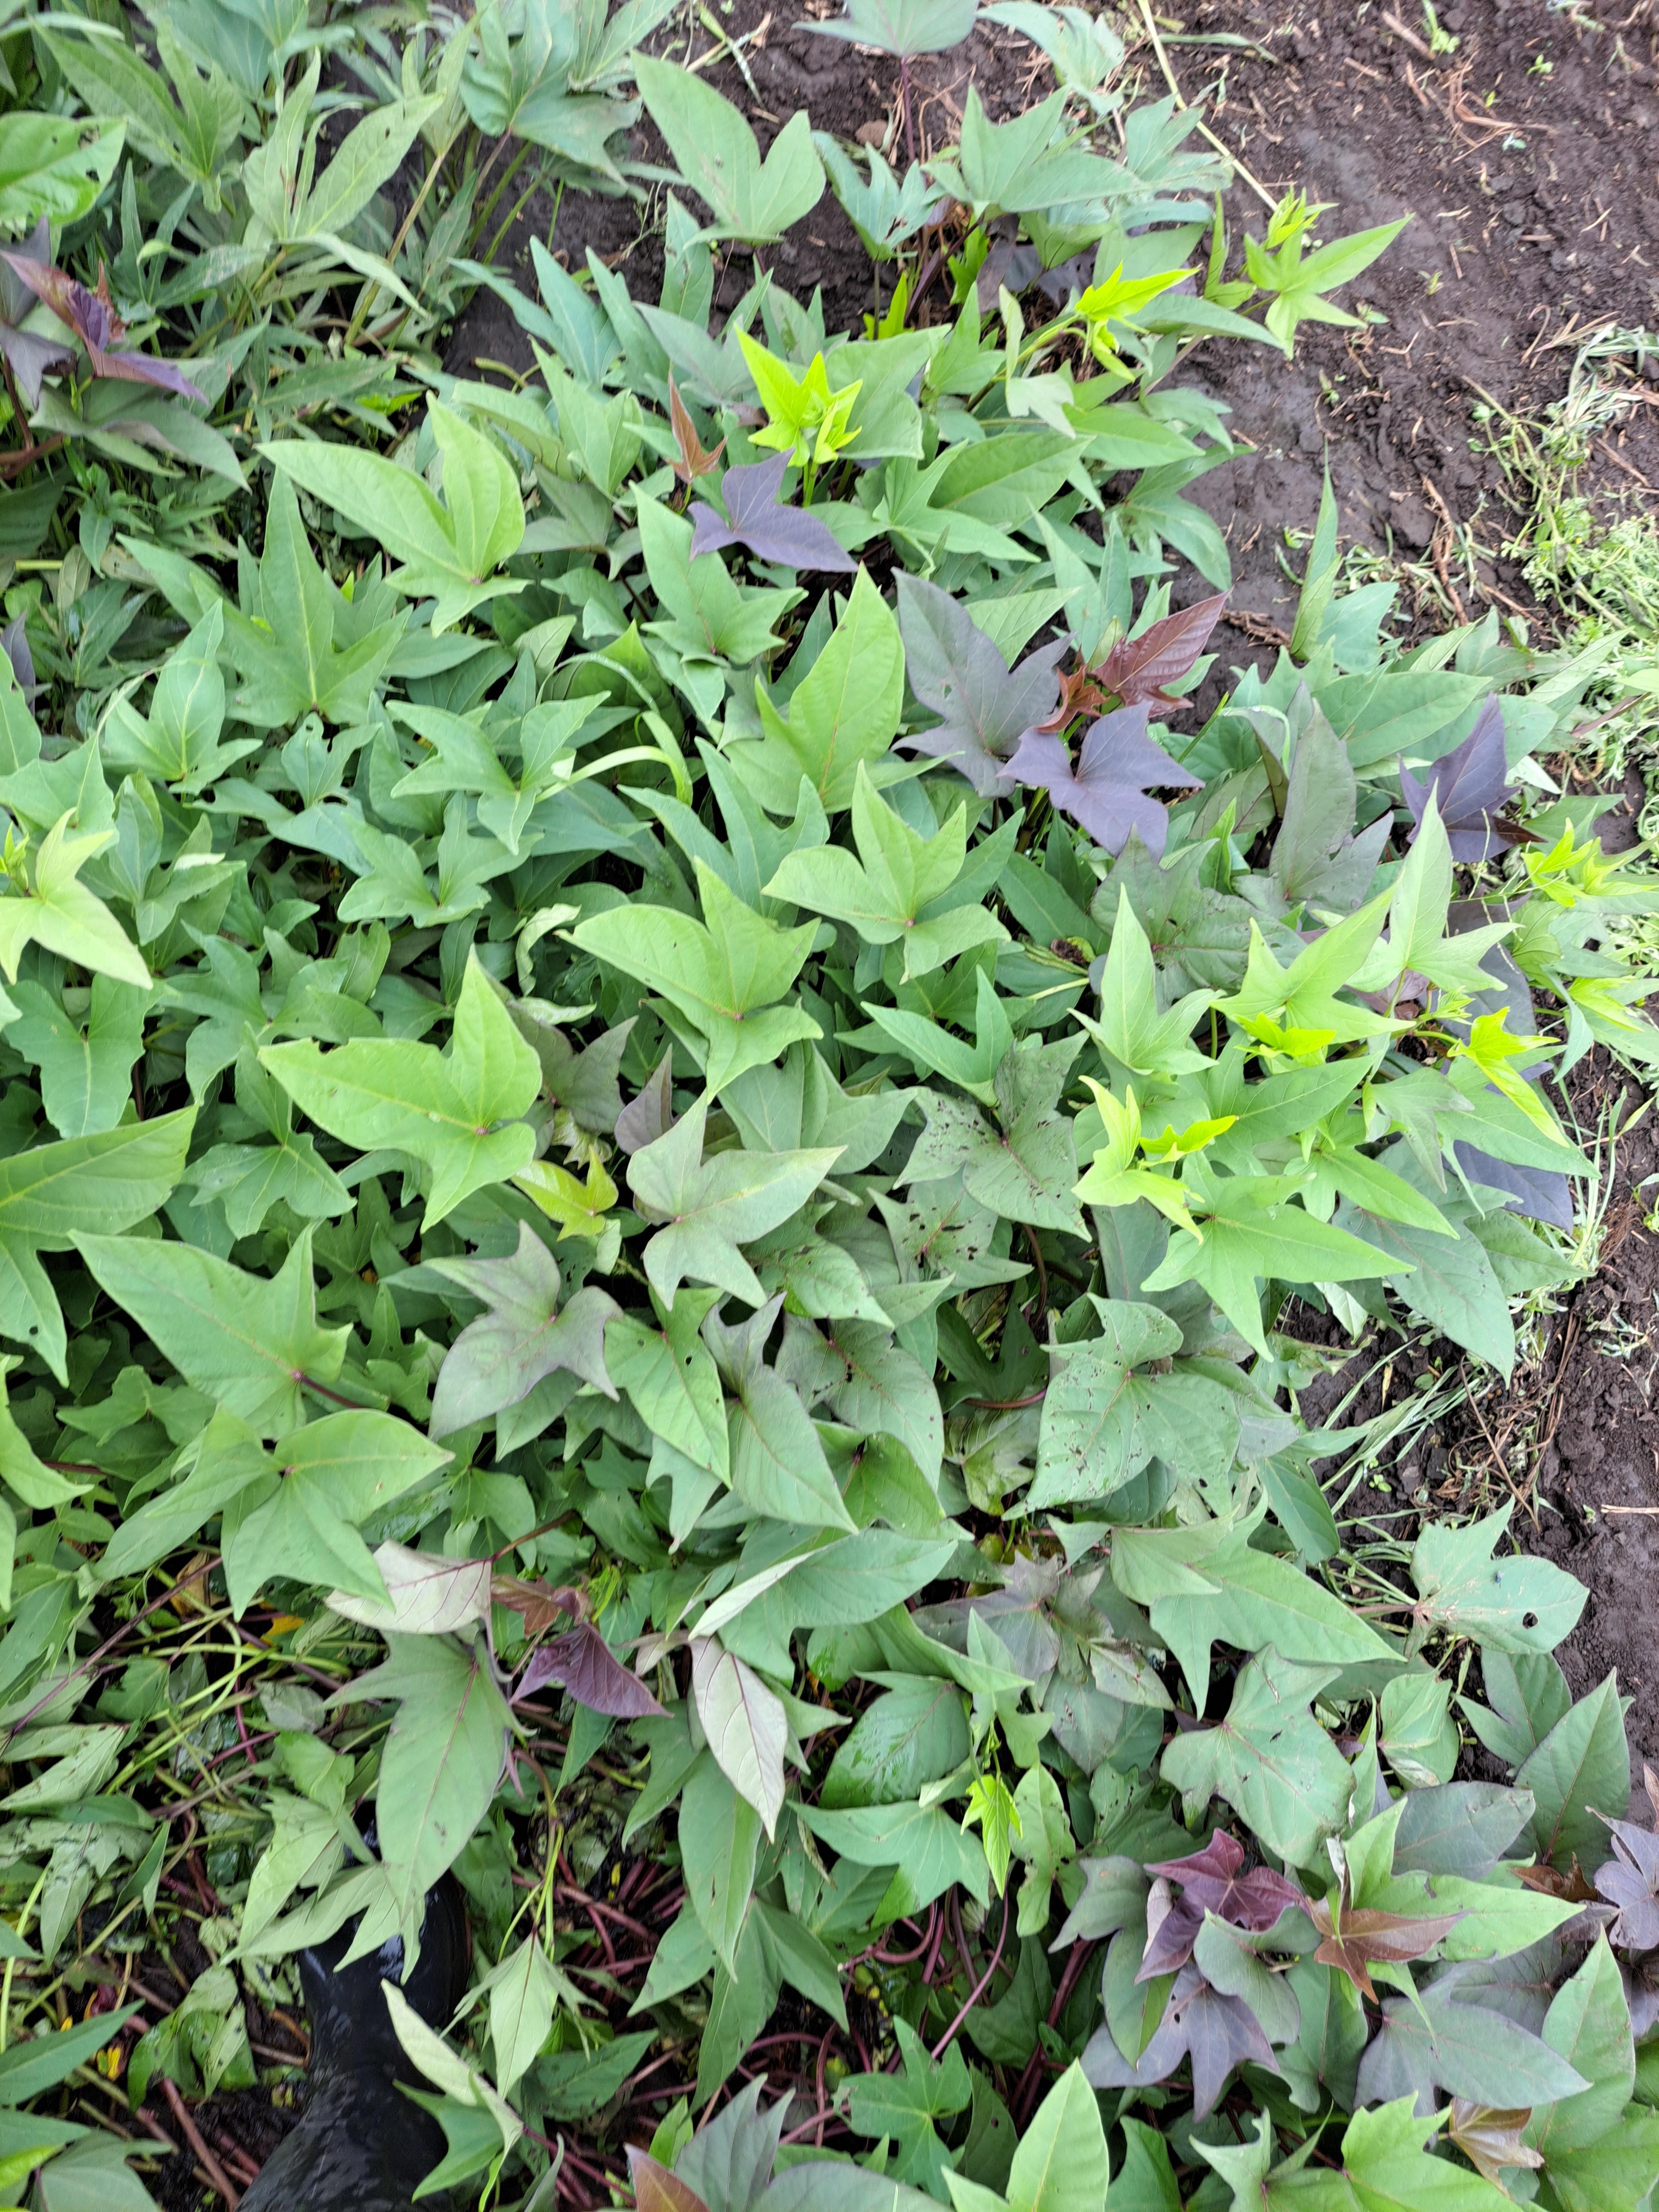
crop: sweet potato
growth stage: vegetative
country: Tanzania
